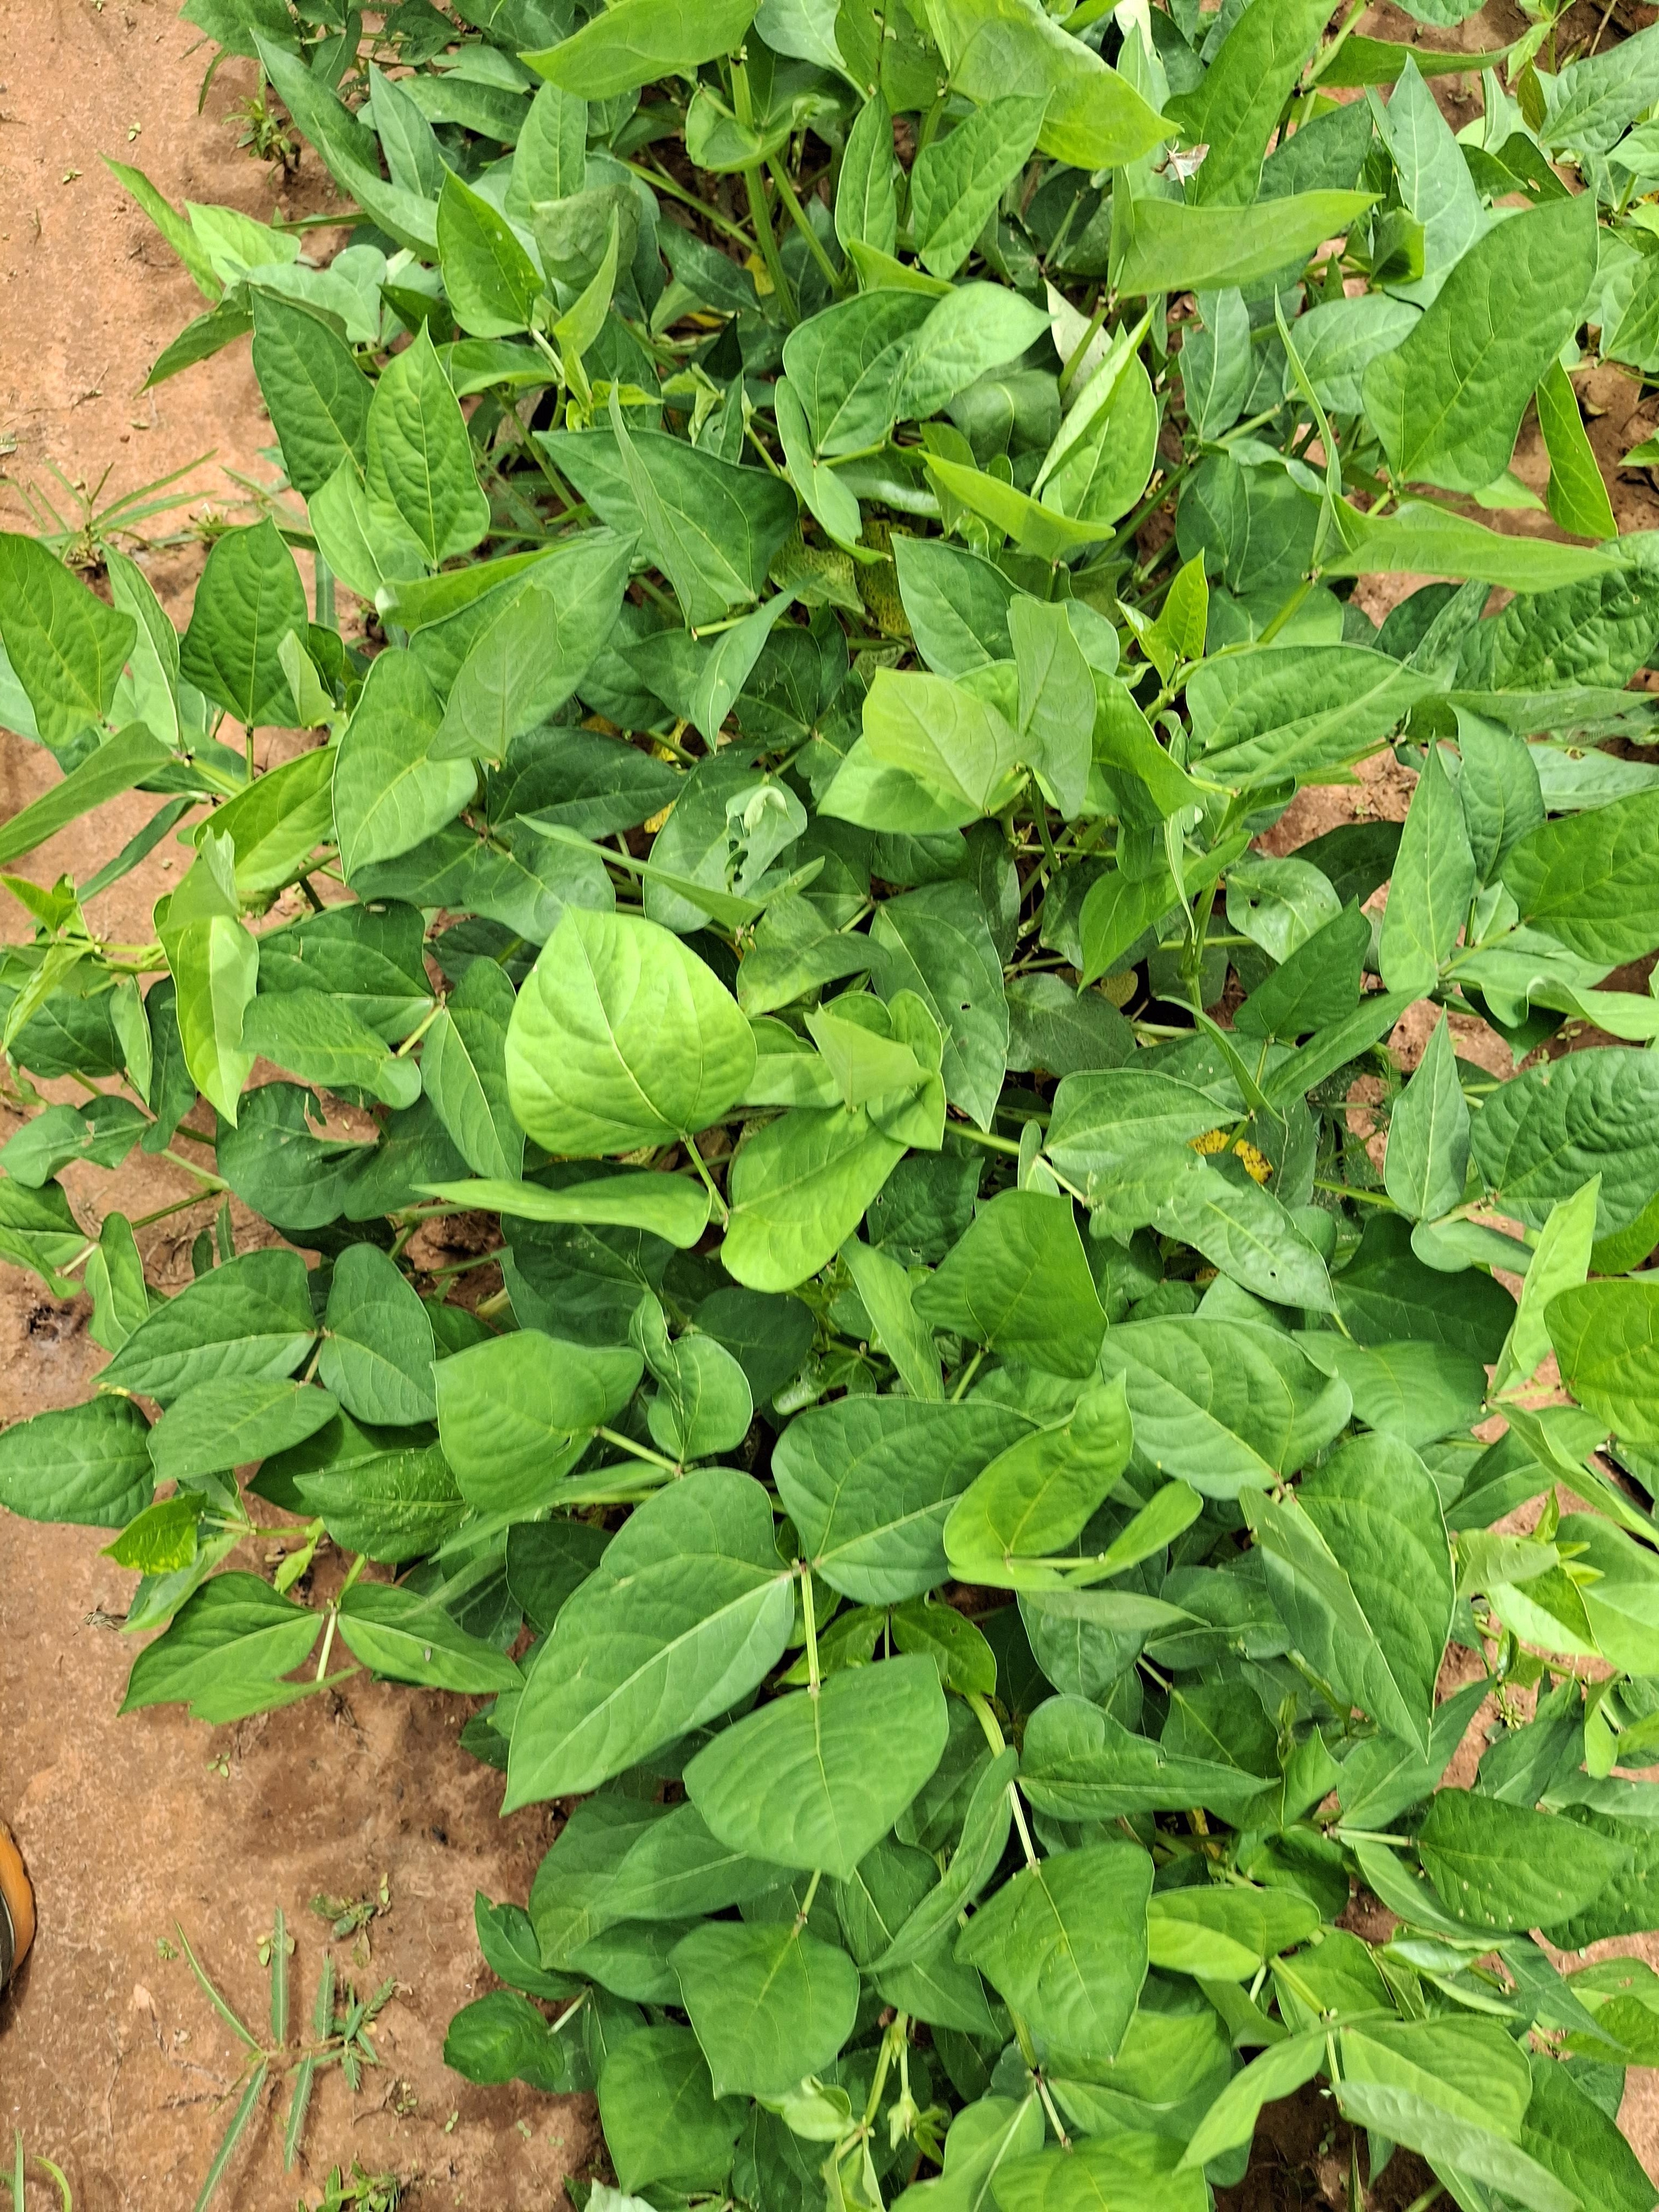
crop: cowpea
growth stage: flowering
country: Nigeria
